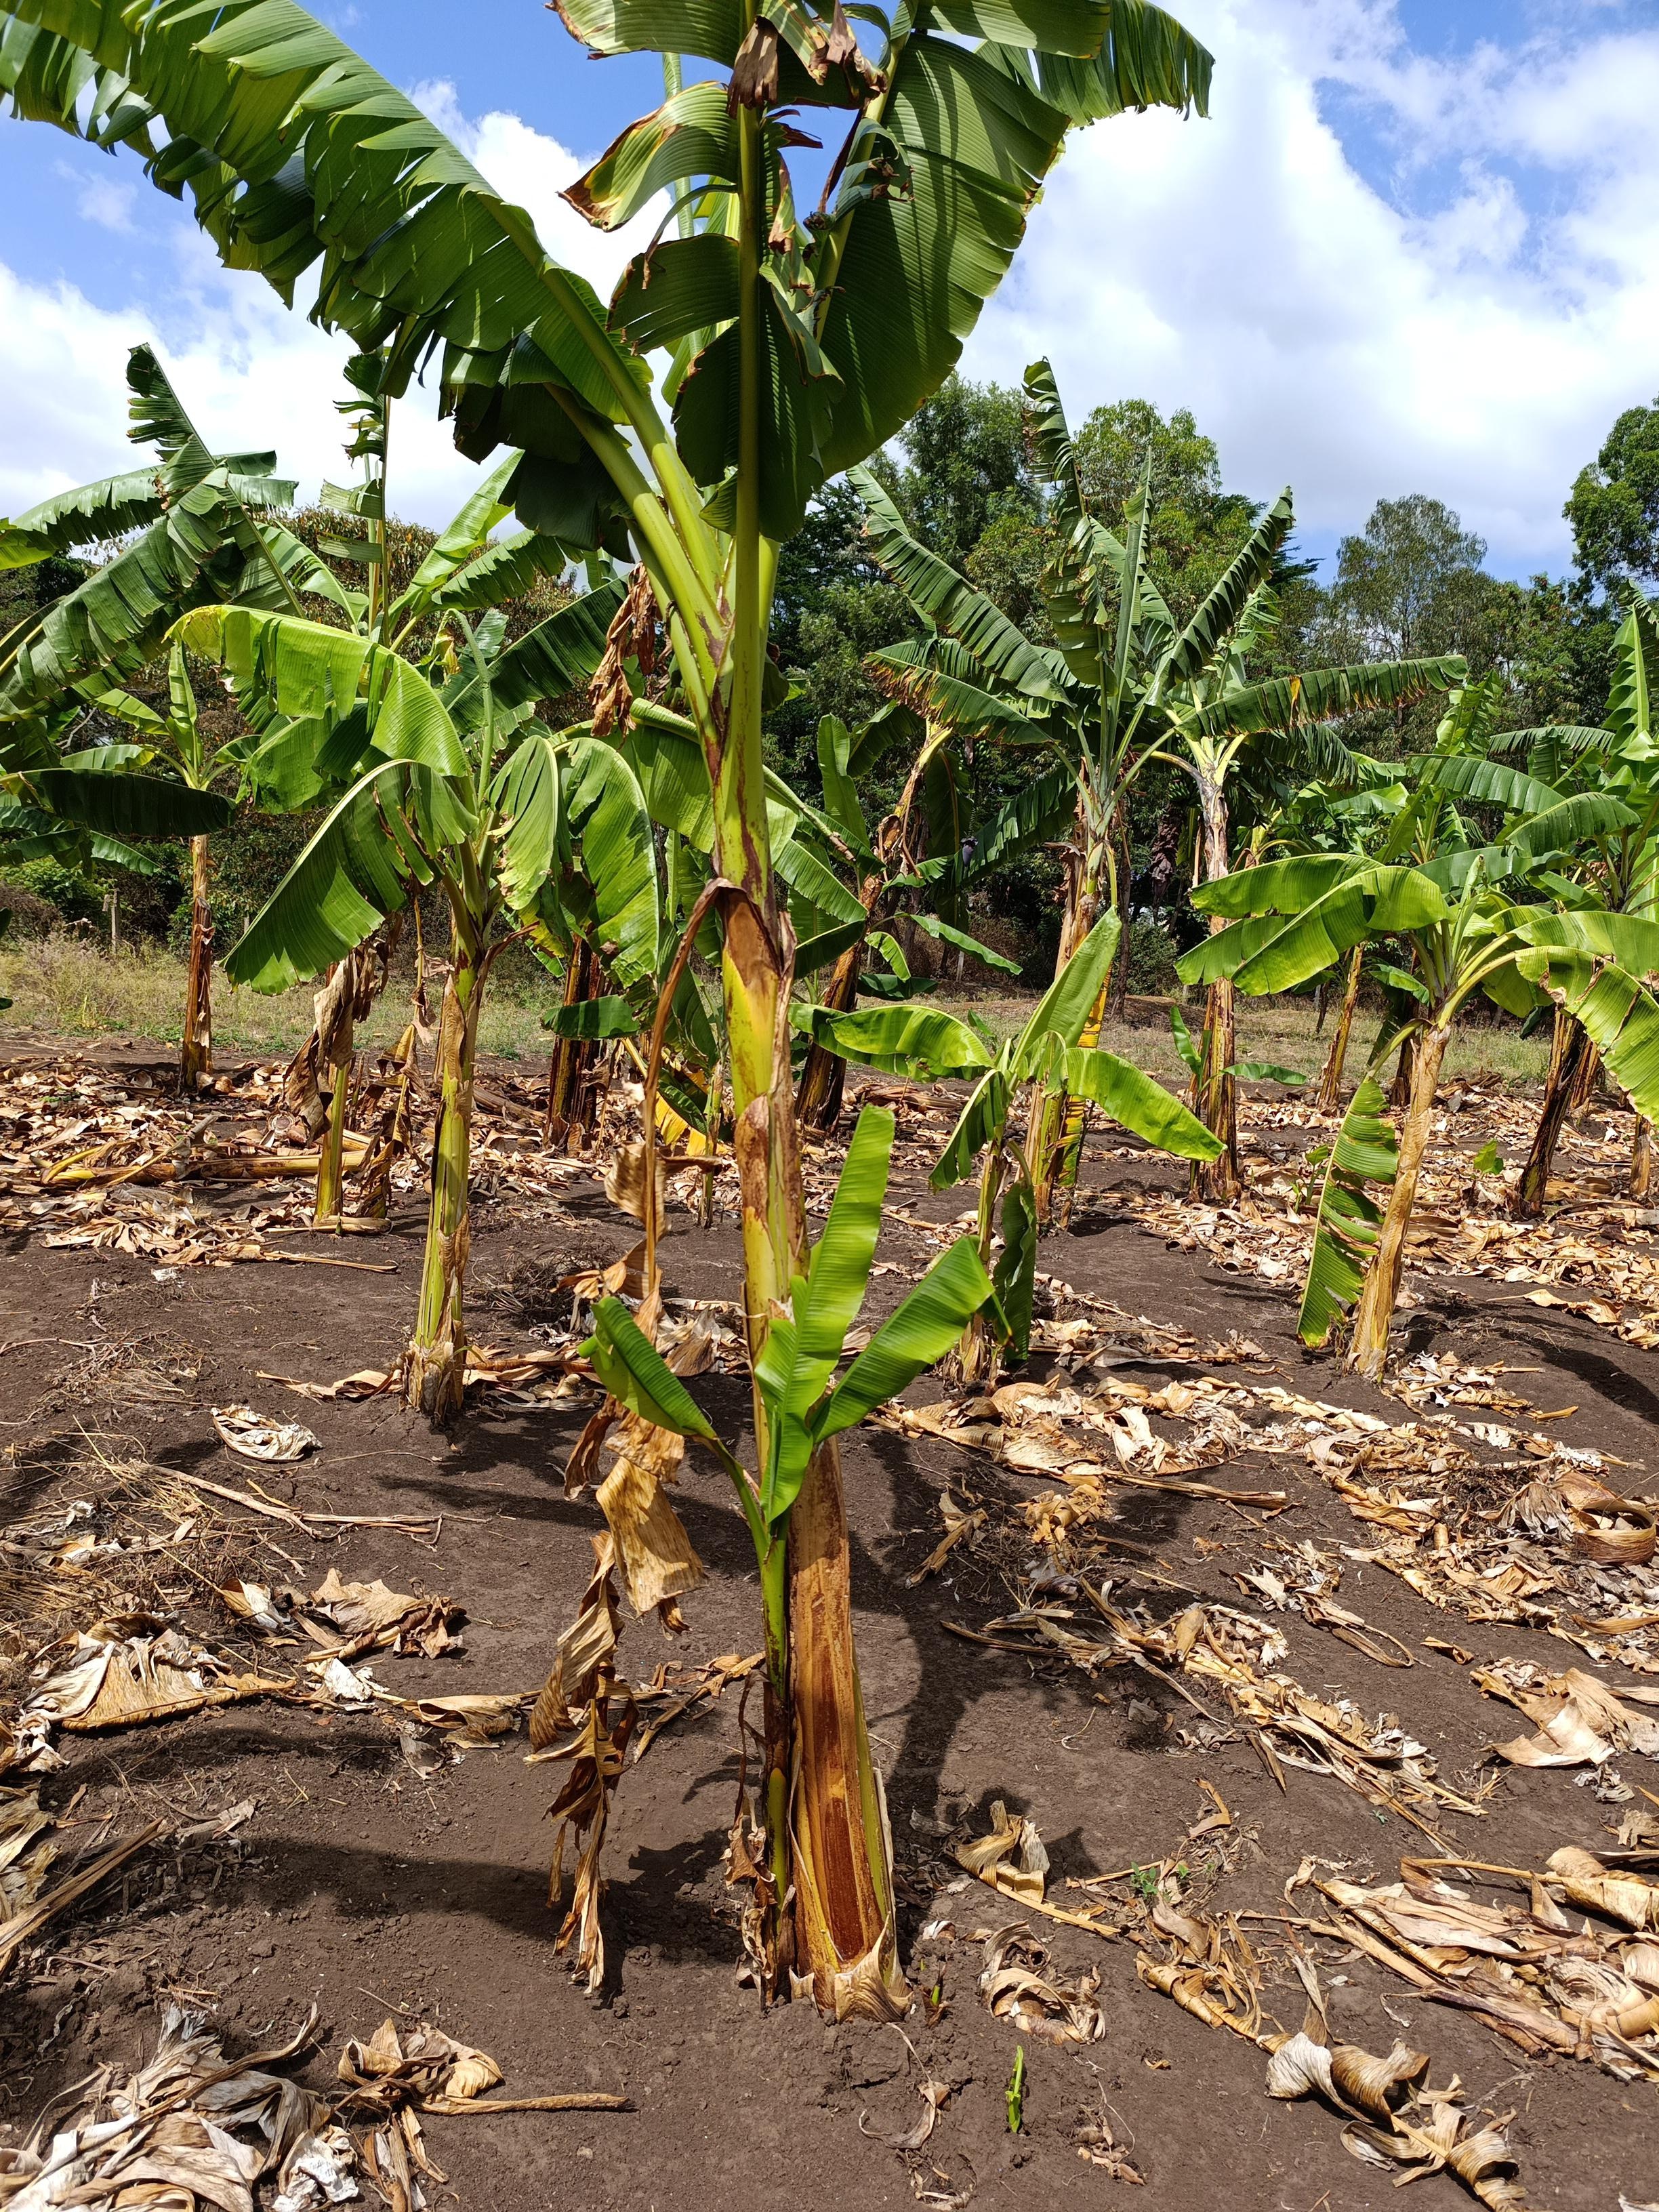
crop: banana
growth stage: vegetative
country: Tanzania
